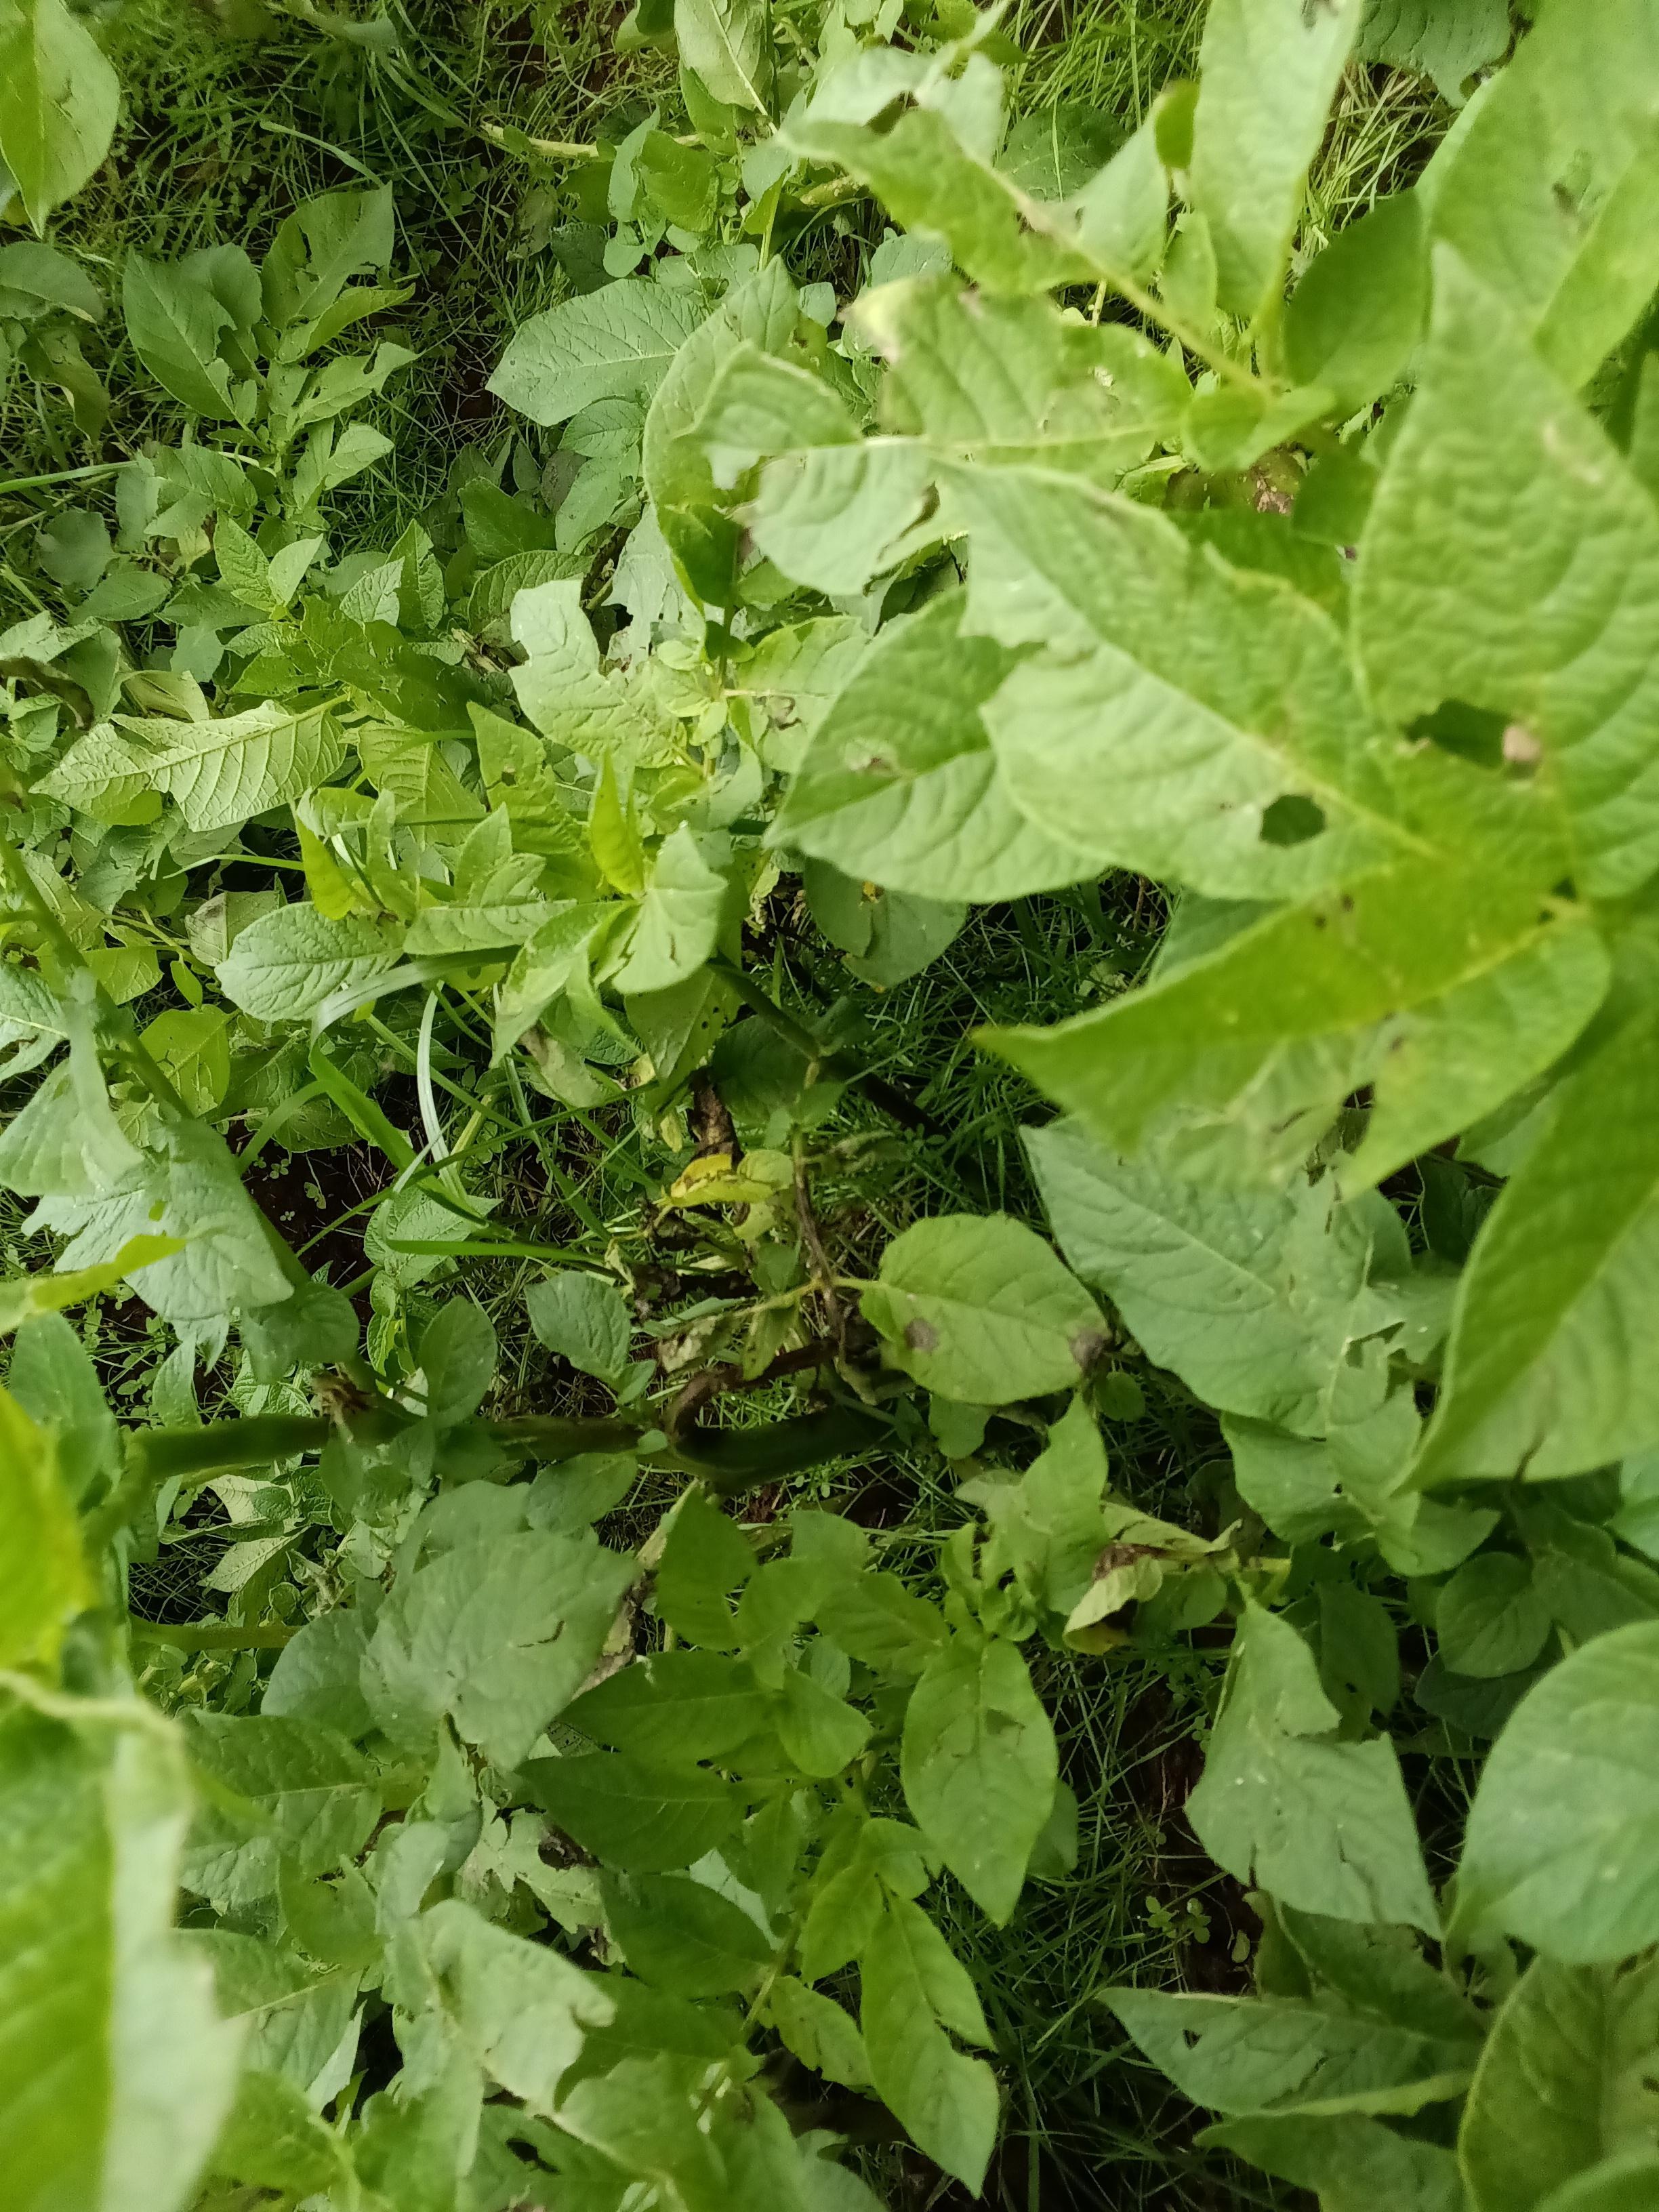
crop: potato
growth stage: vegetative
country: Kenya
